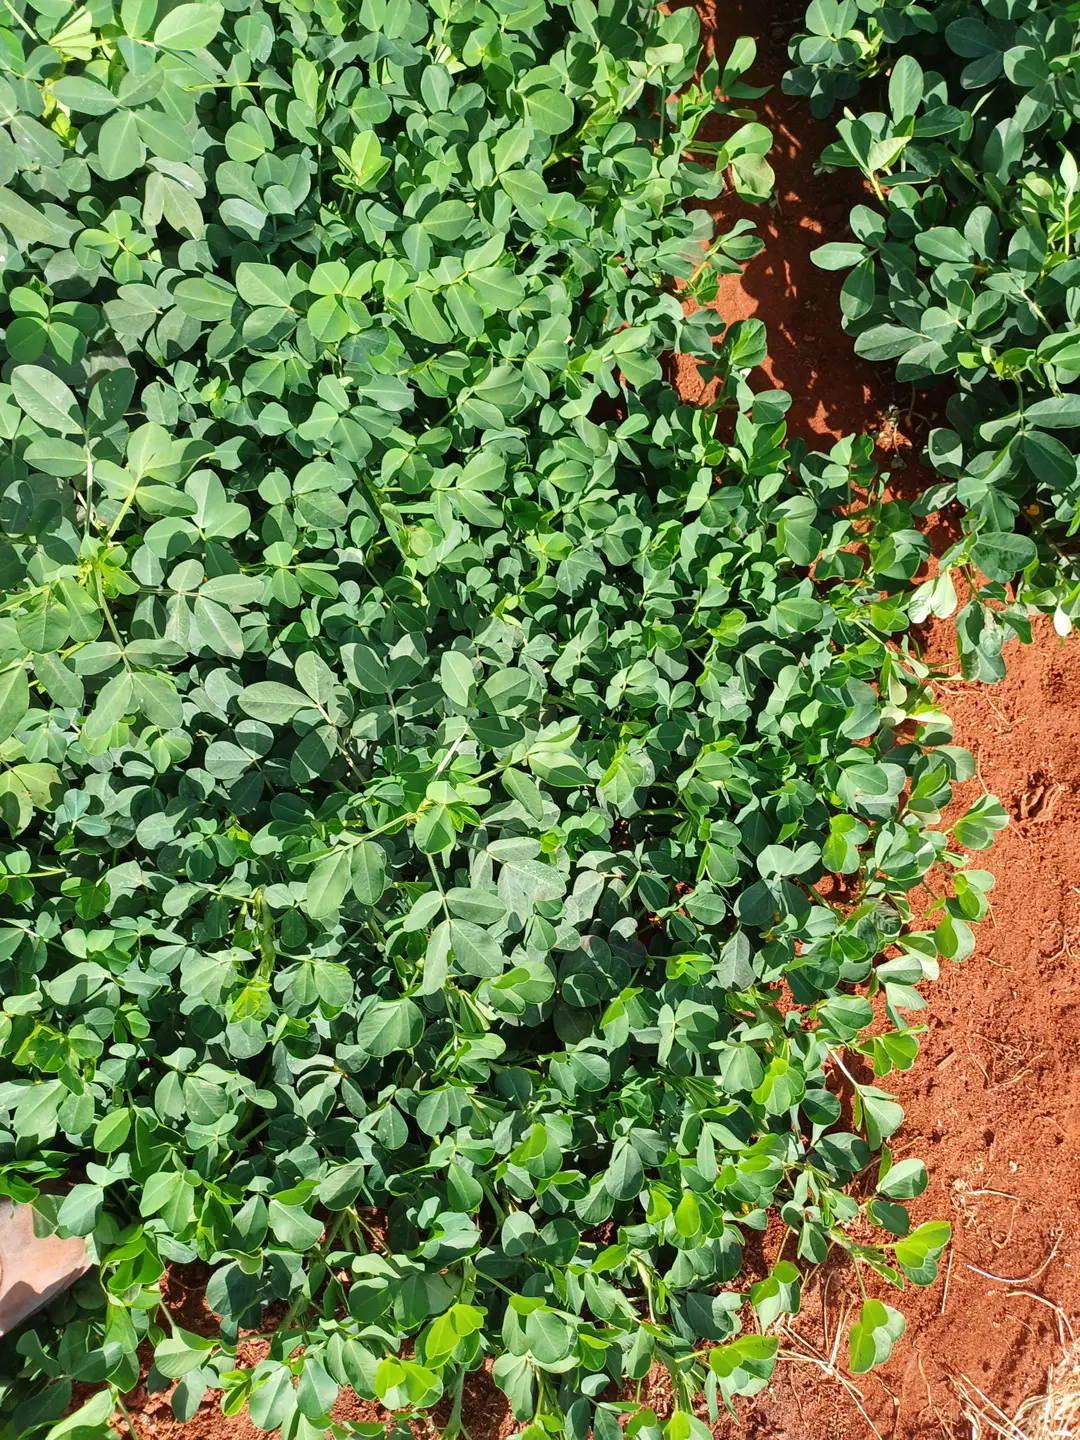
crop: groundnut
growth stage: pegging
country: Kenya
